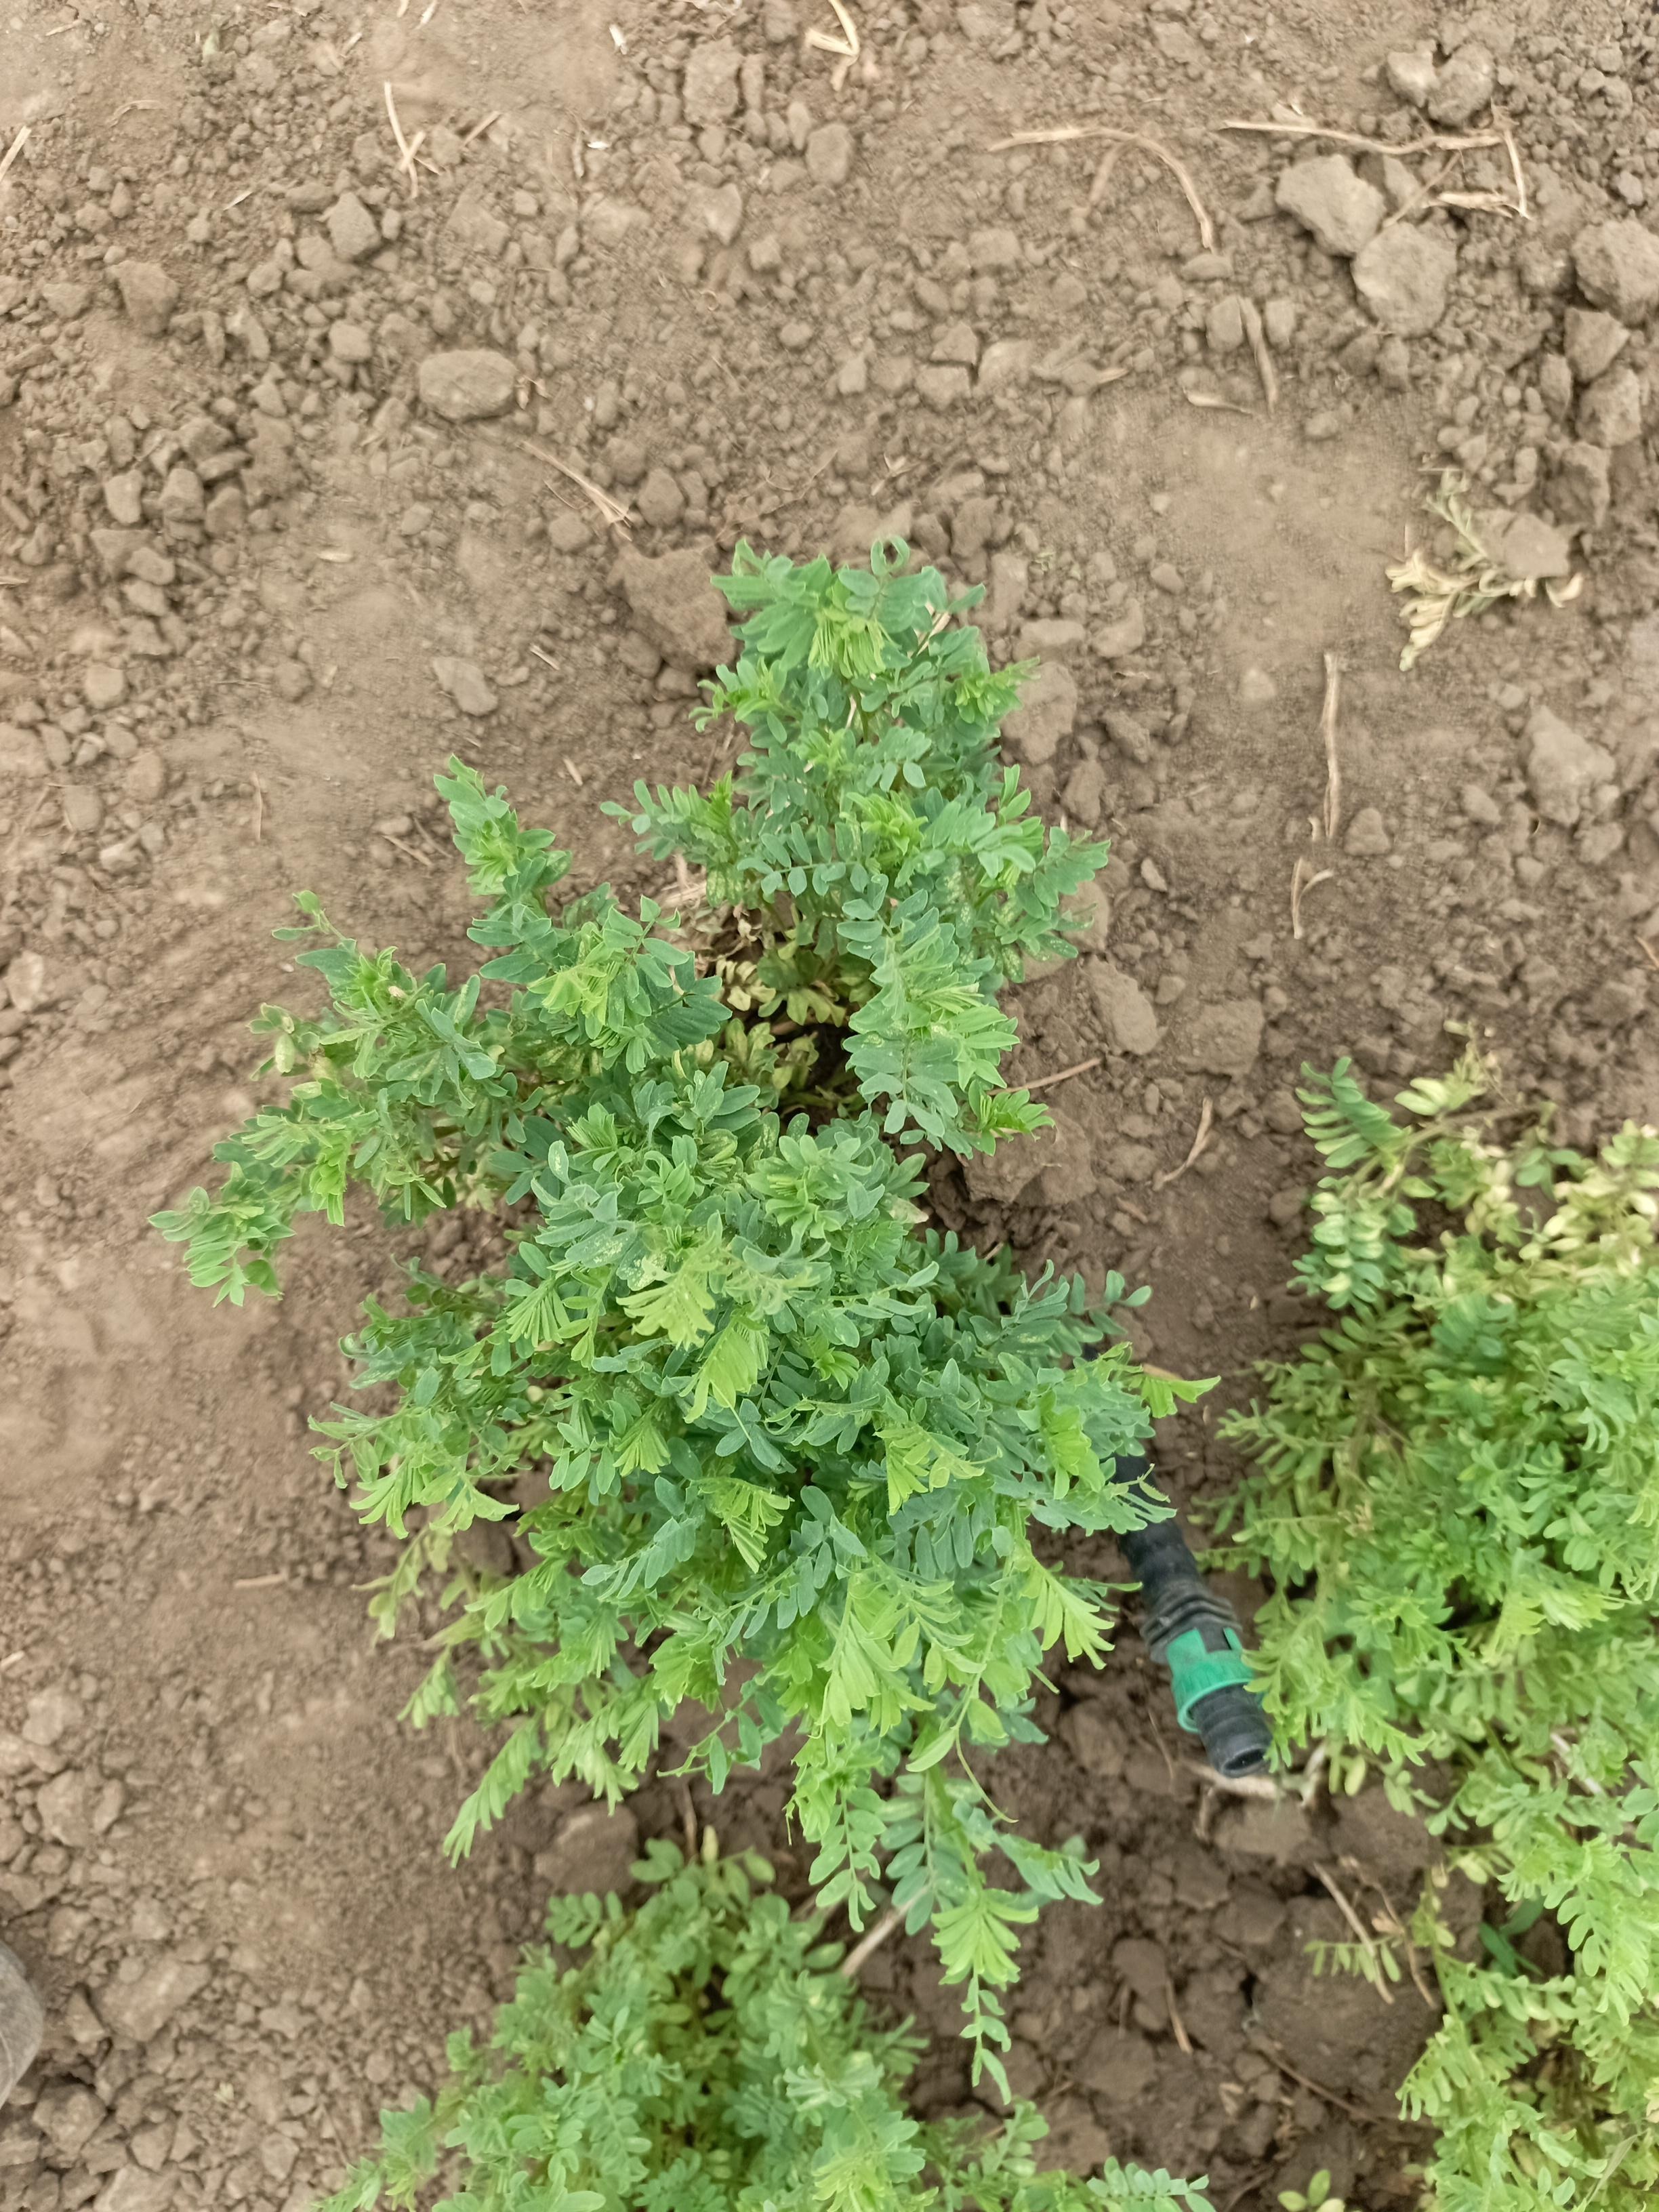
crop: lentil
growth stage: vegetative
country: Tanzania
